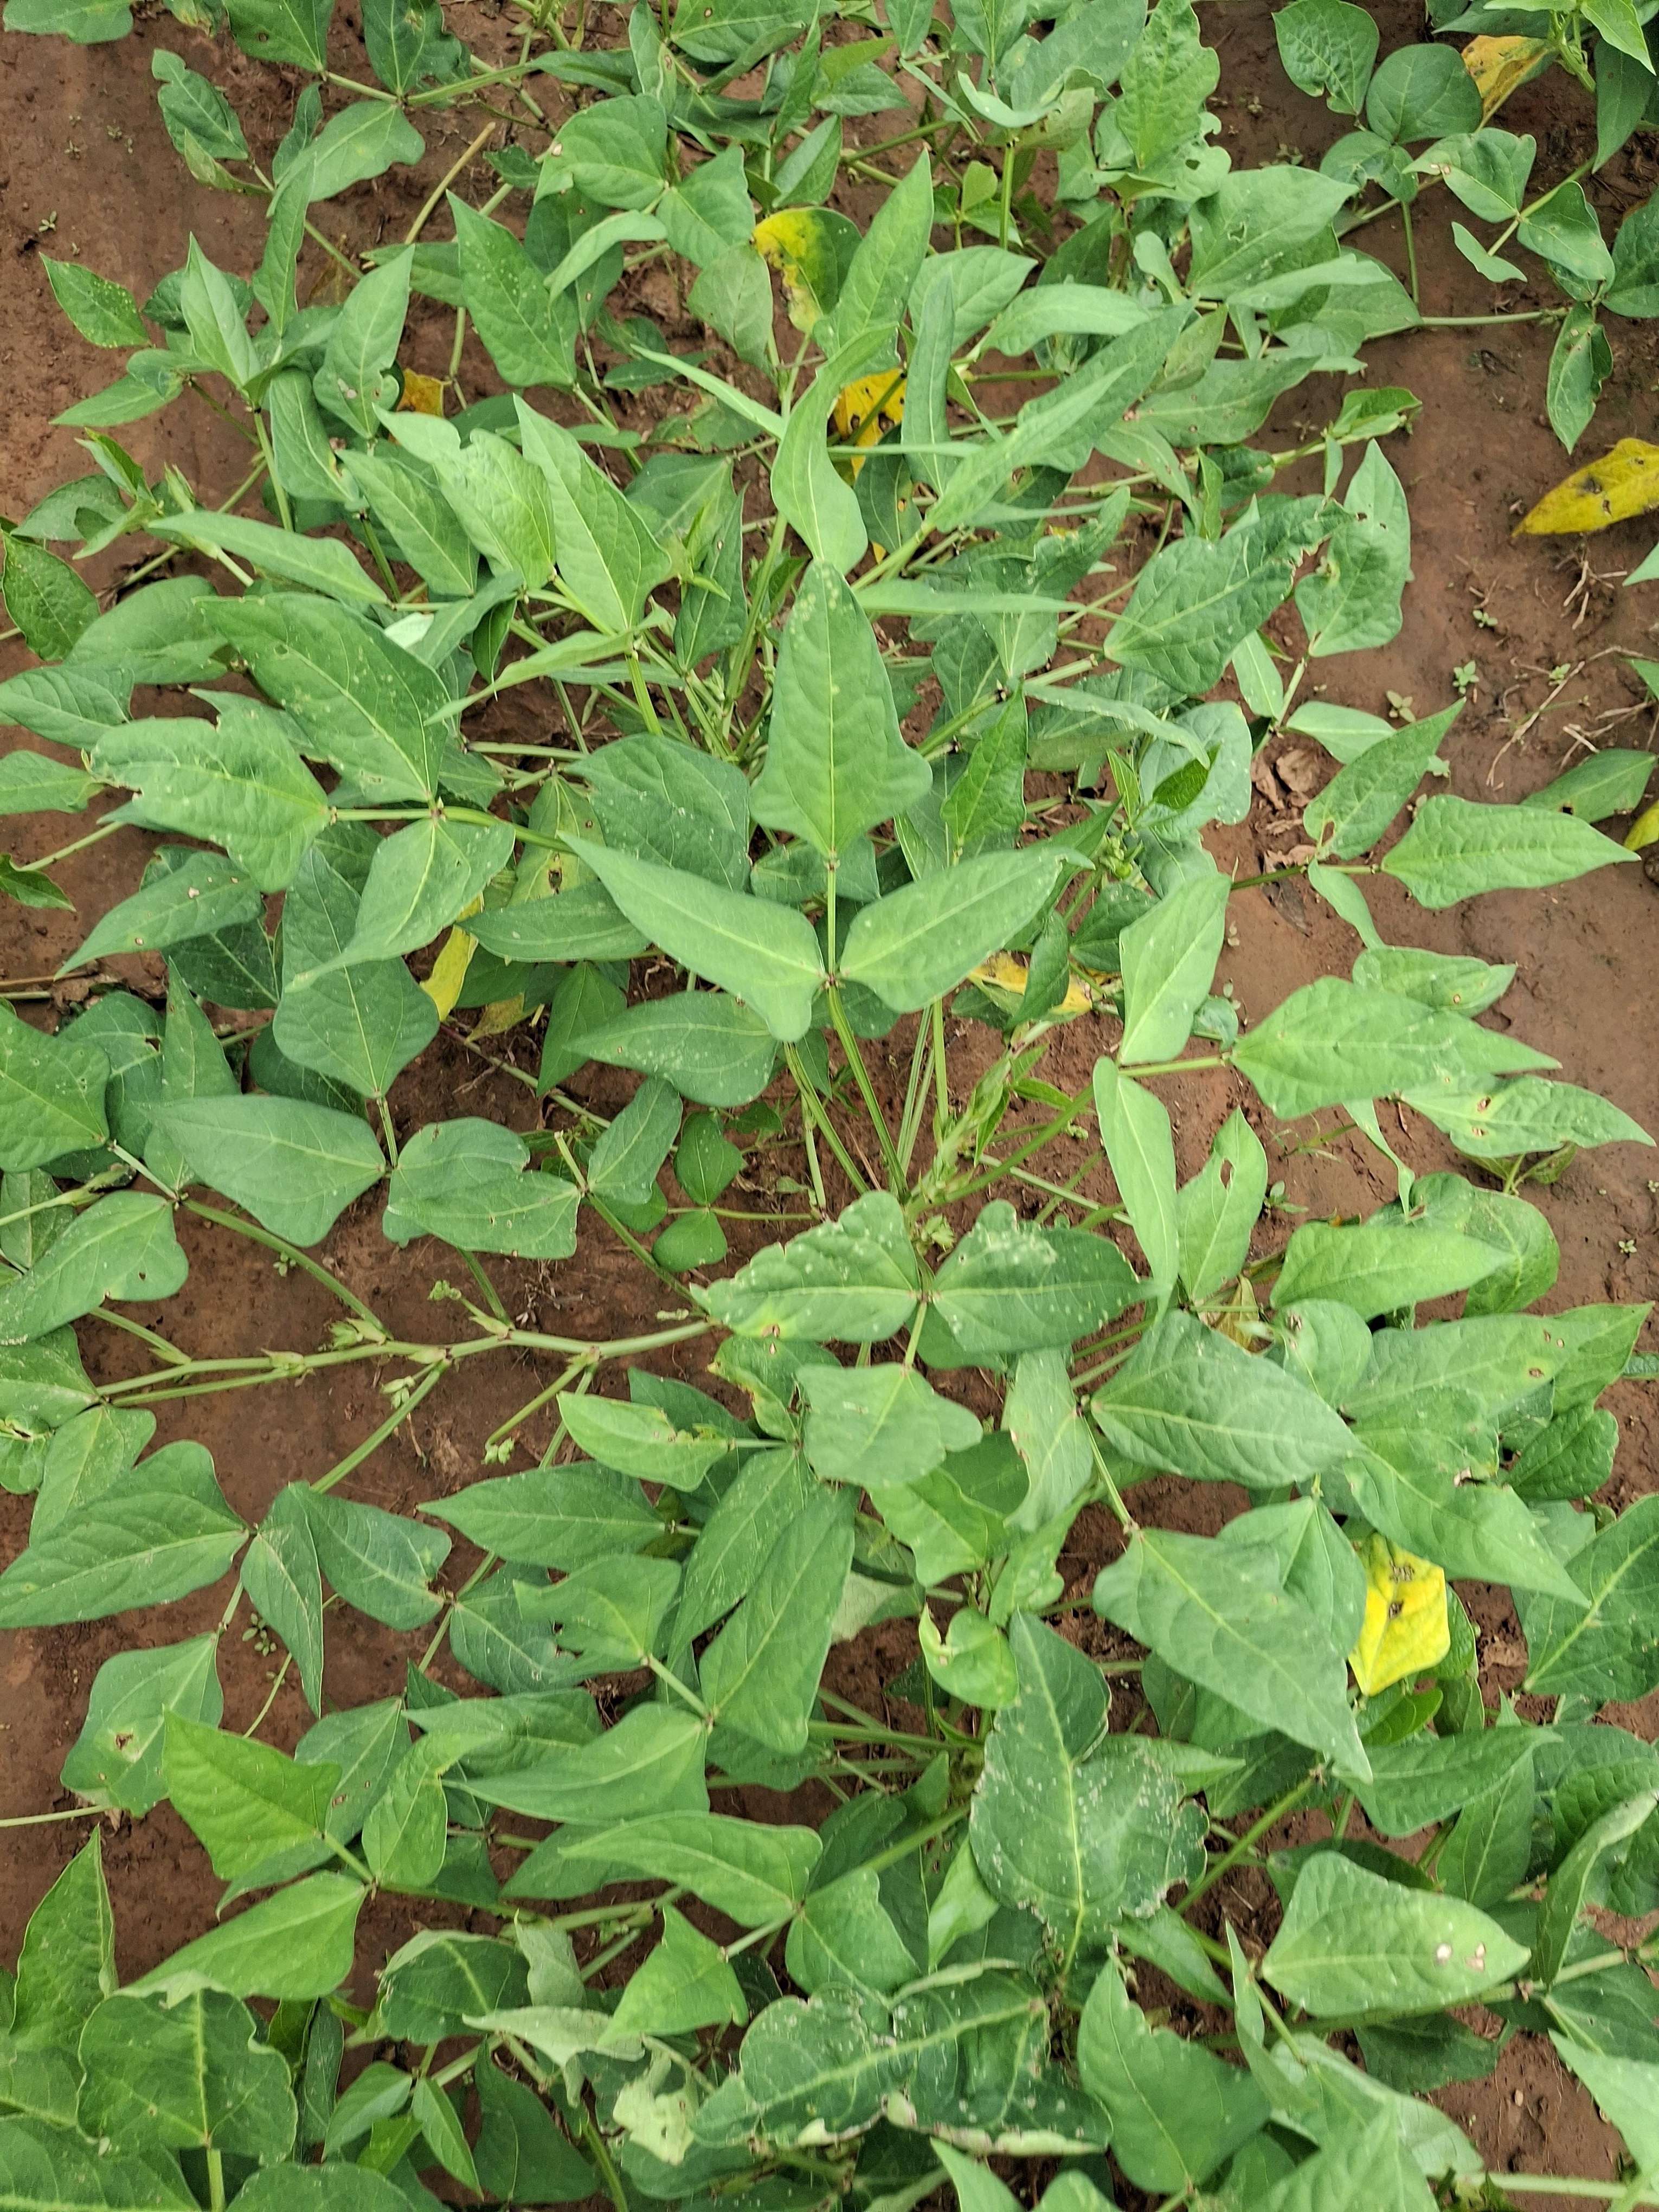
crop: cowpea
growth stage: flowering
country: Nigeria
